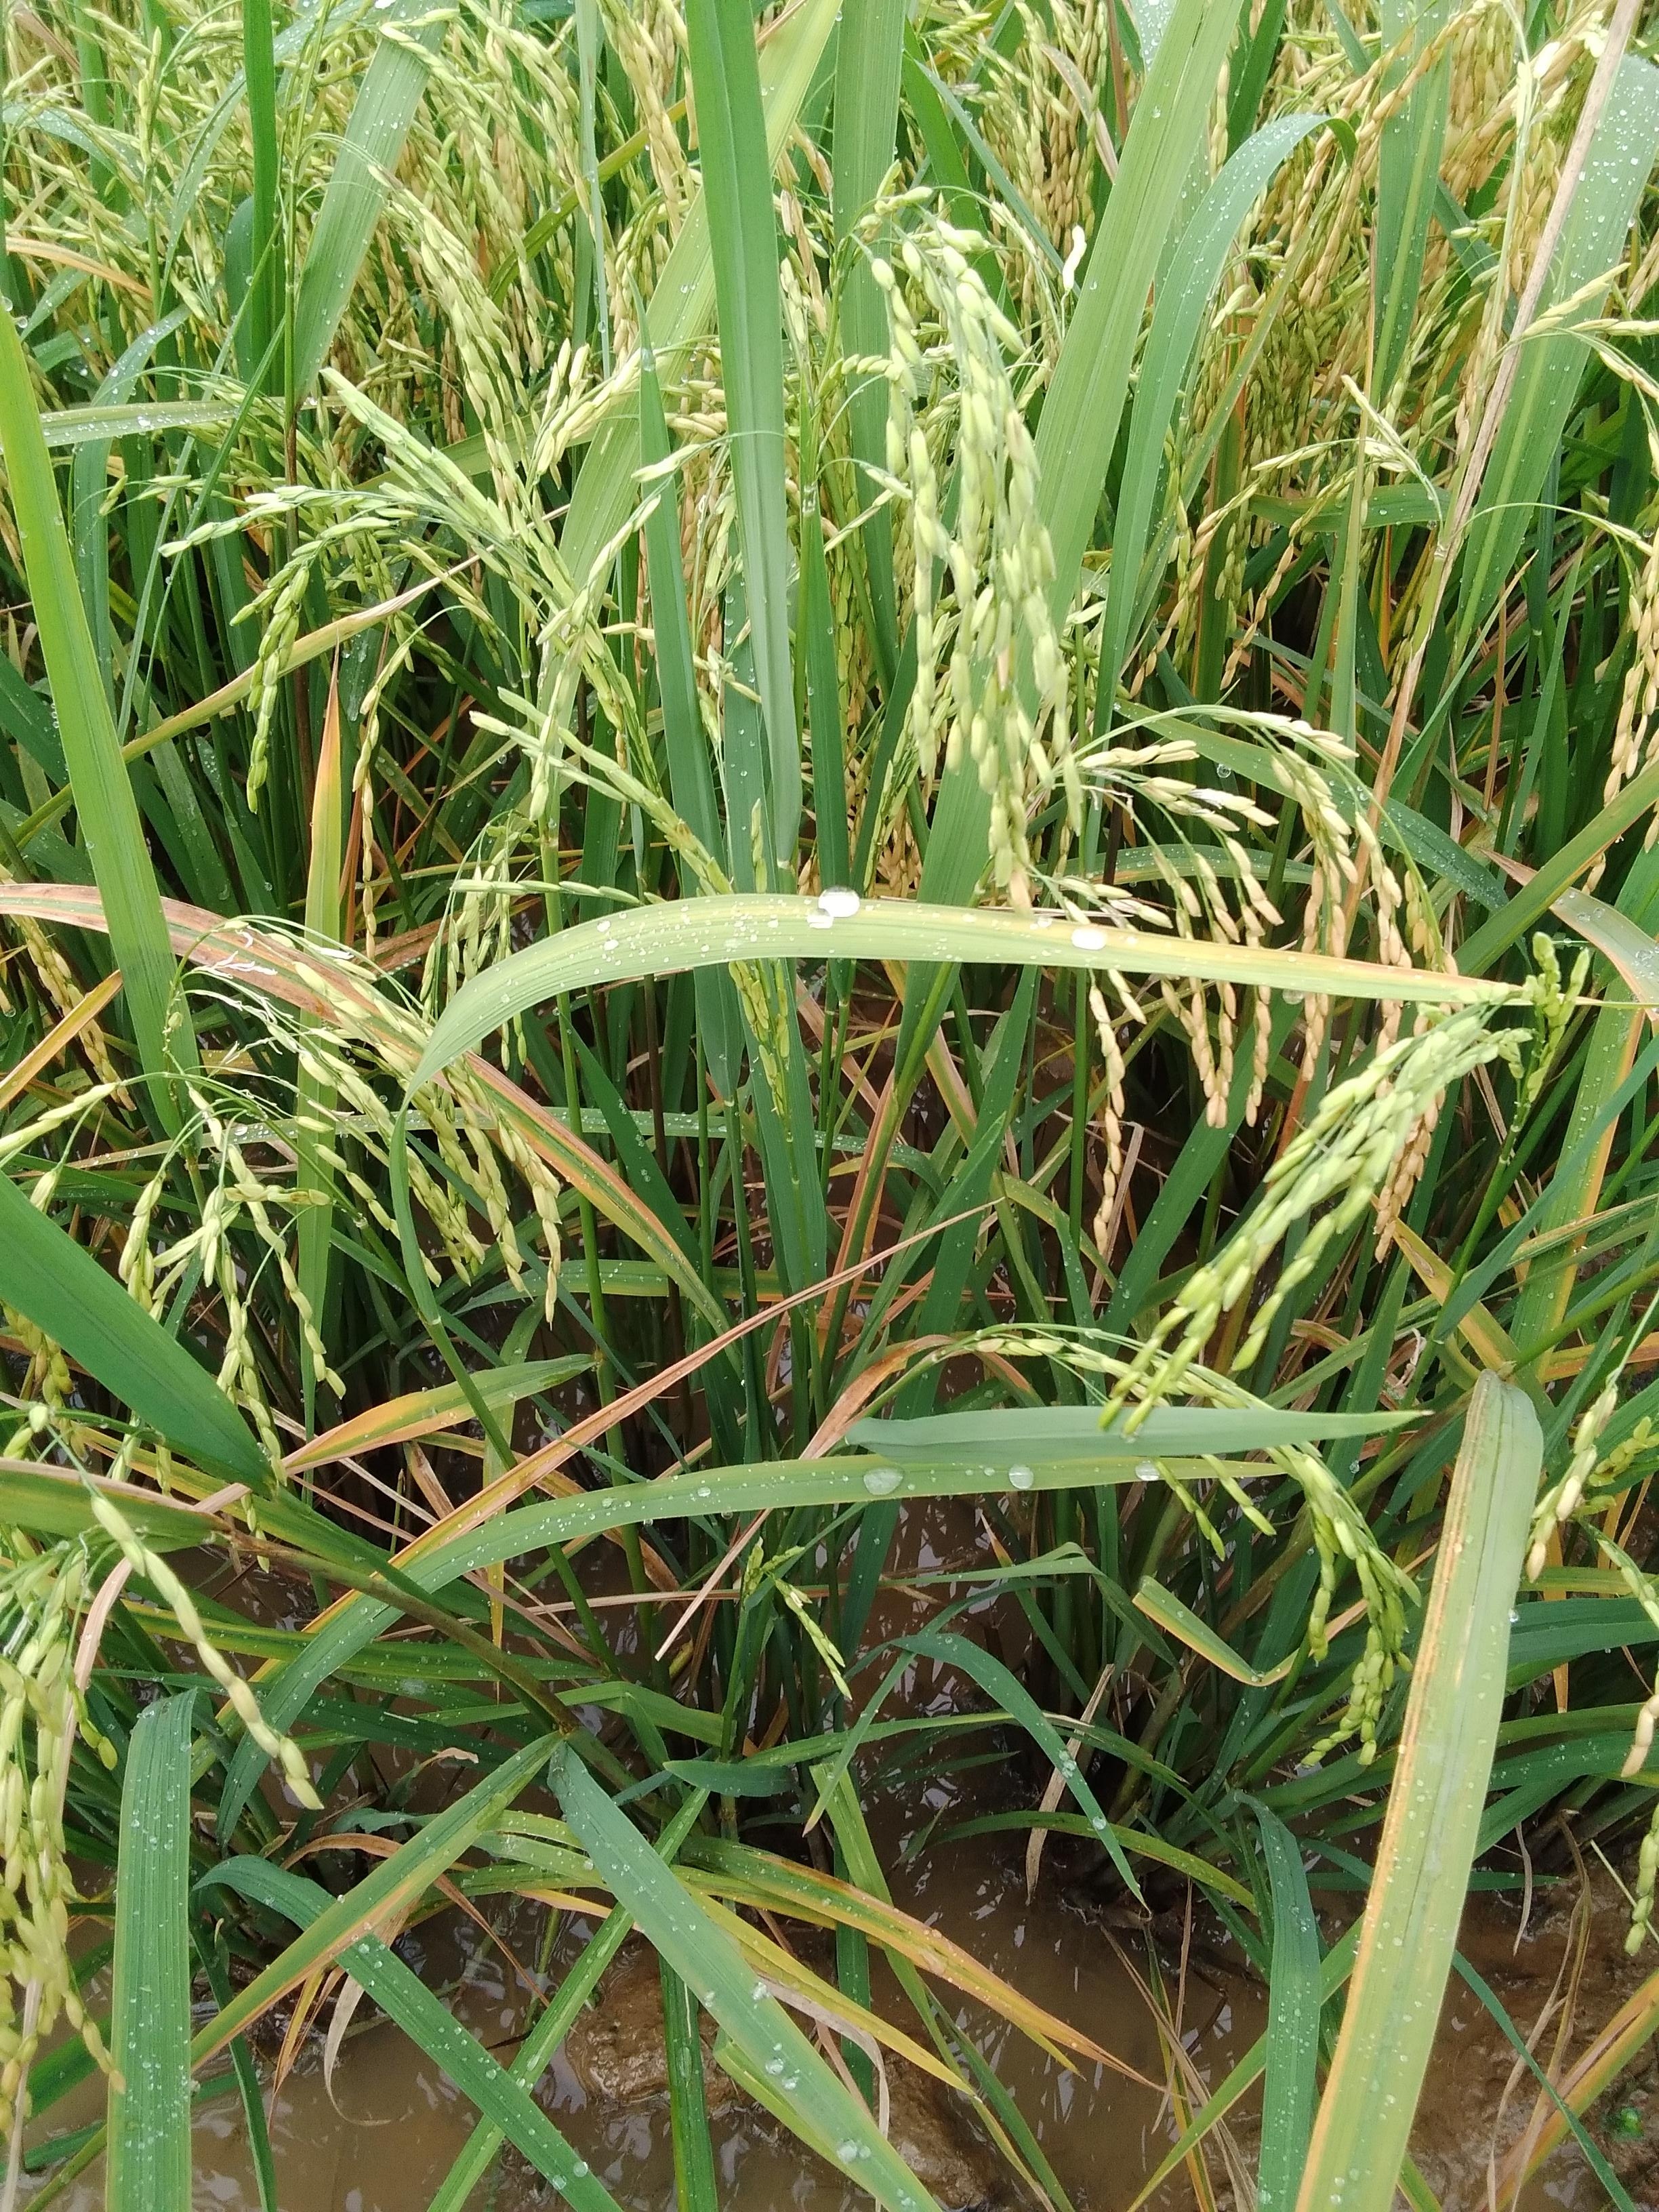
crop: rice
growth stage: ripening
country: Nigeria
